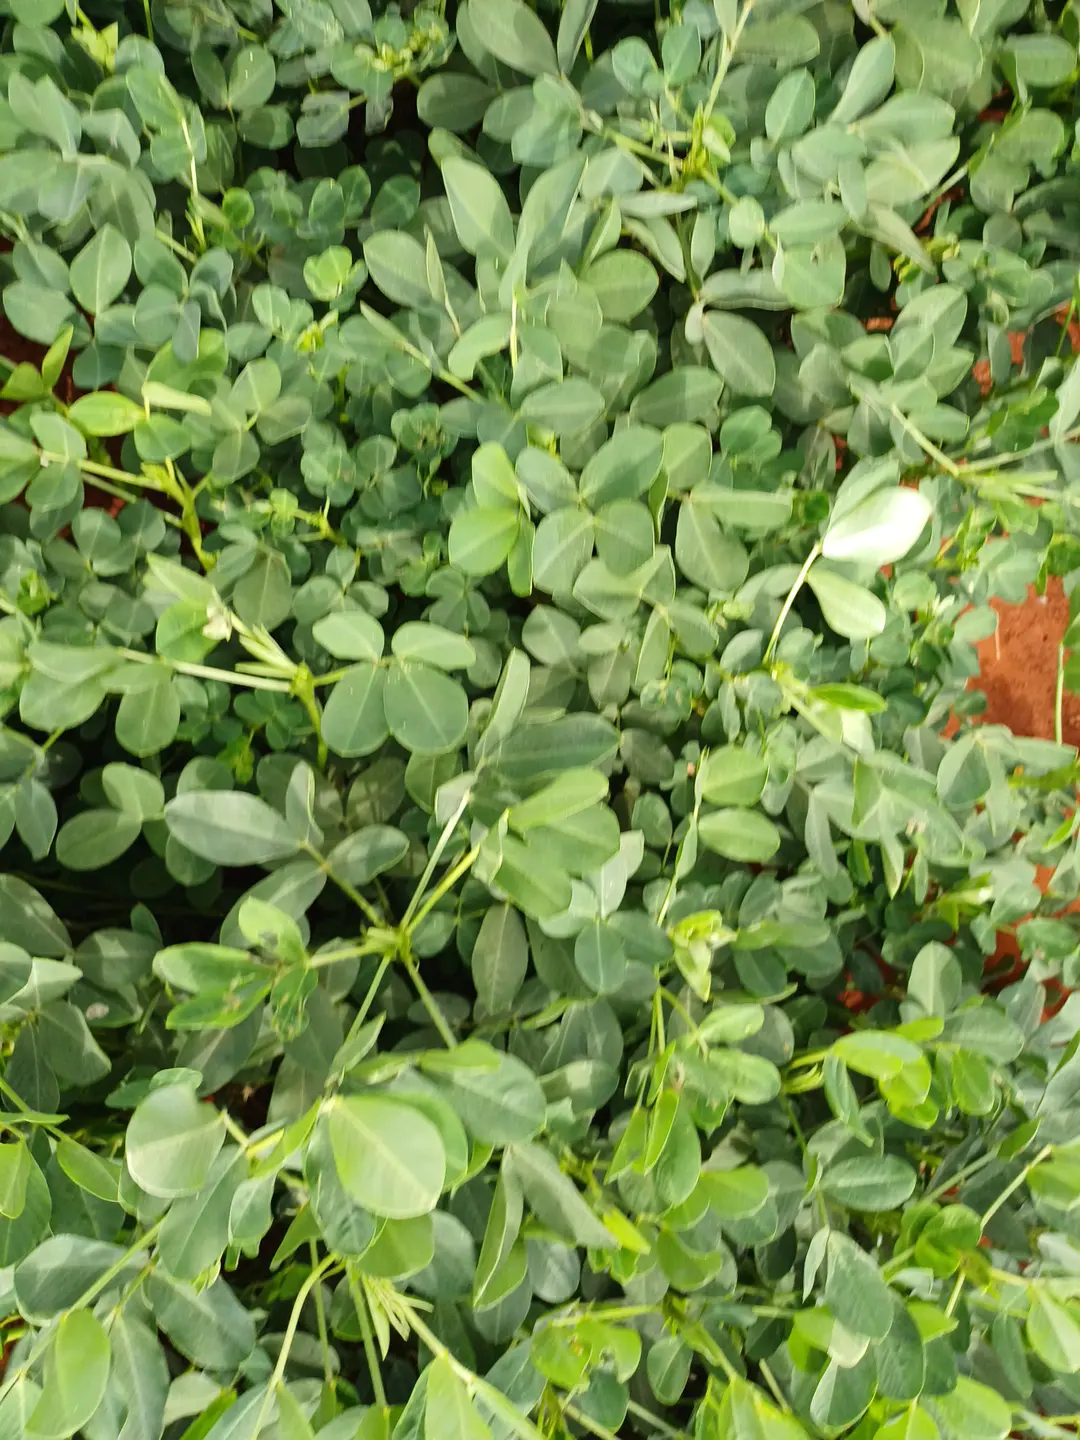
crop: groundnut
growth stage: pegging
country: Kenya
